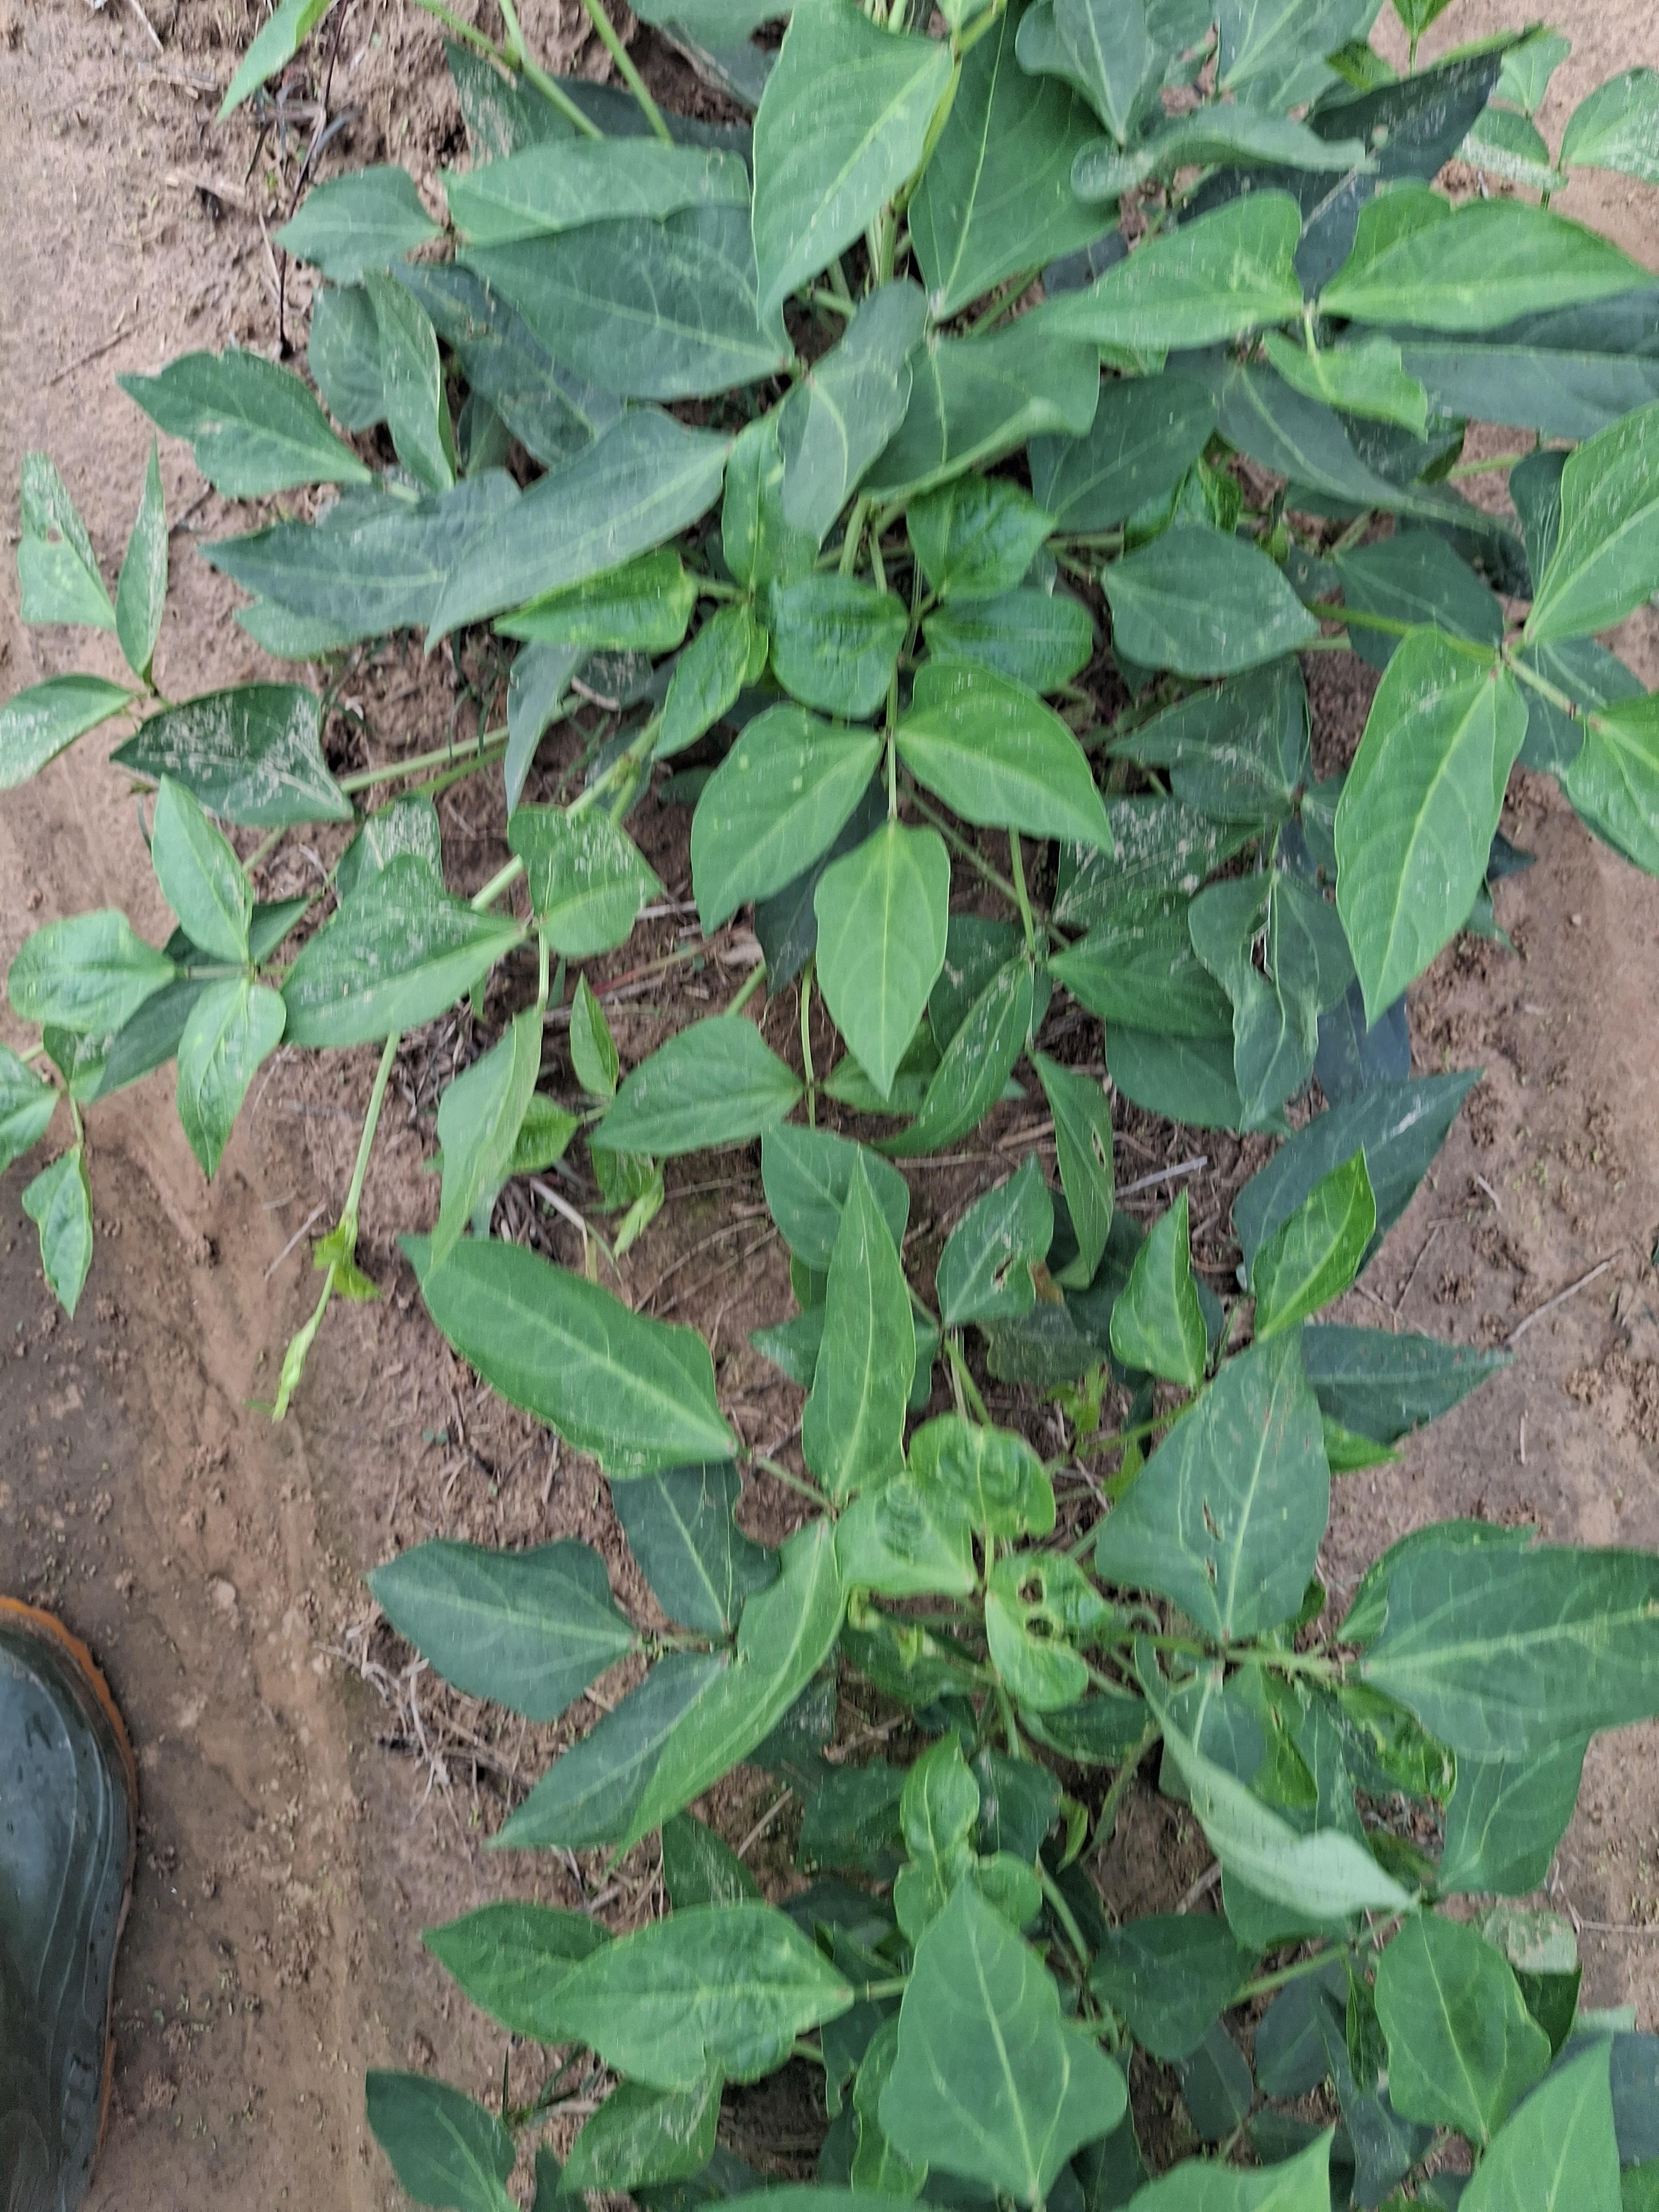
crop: cowpea
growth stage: vegetative
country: Nigeria
